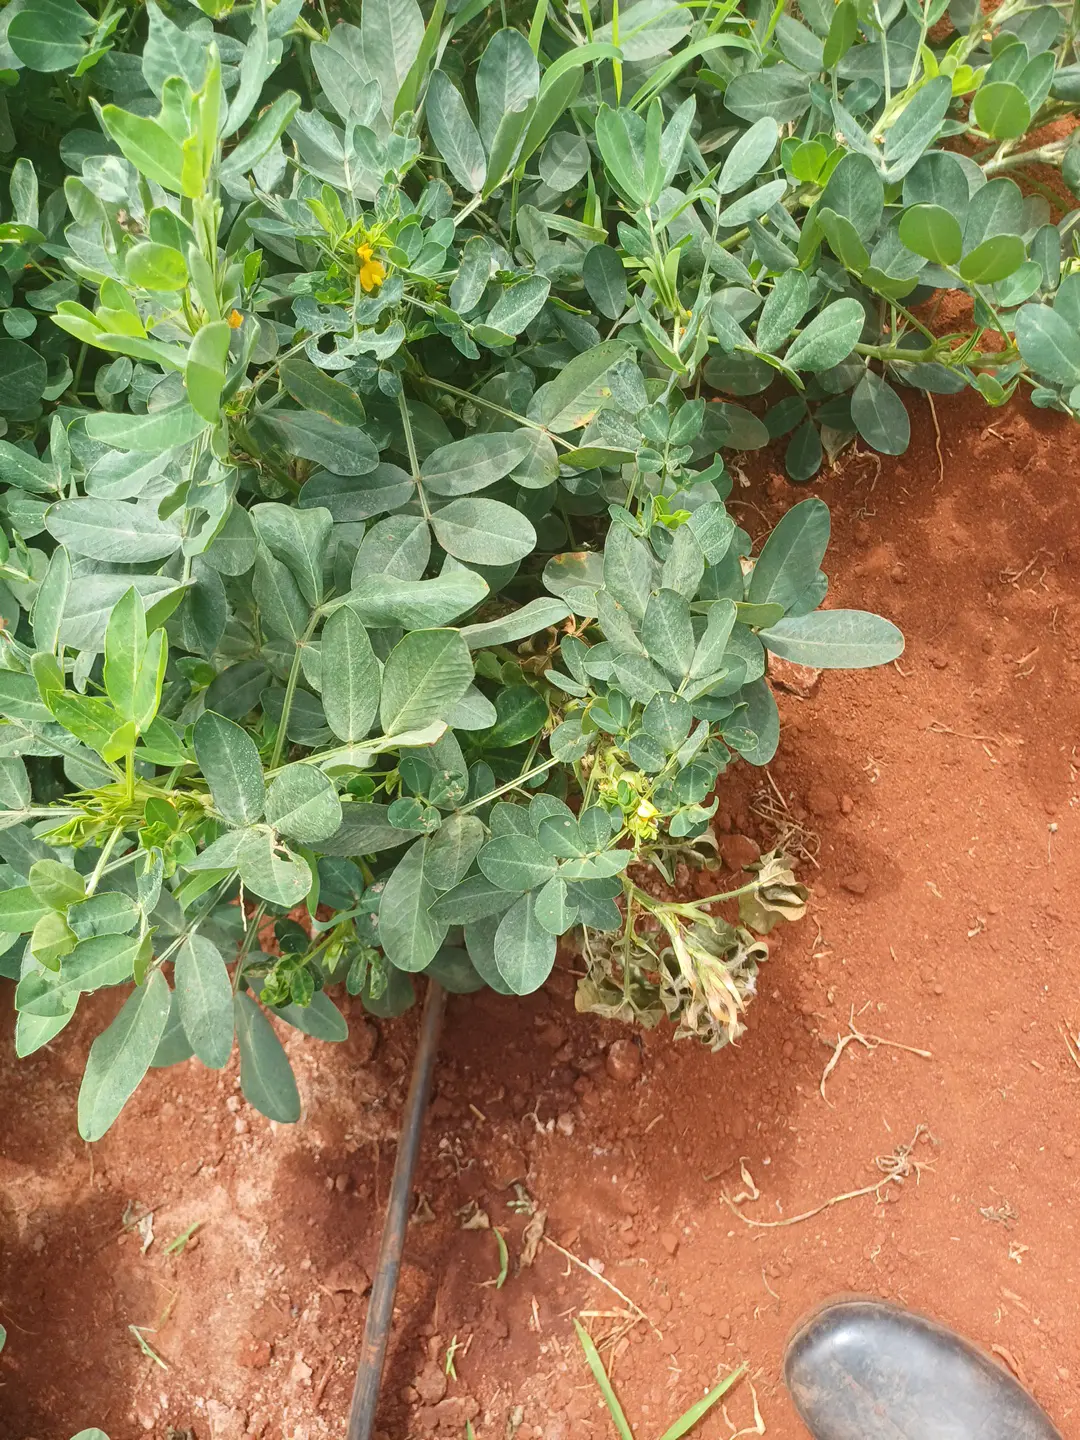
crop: groundnut
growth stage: pegging
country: Kenya
